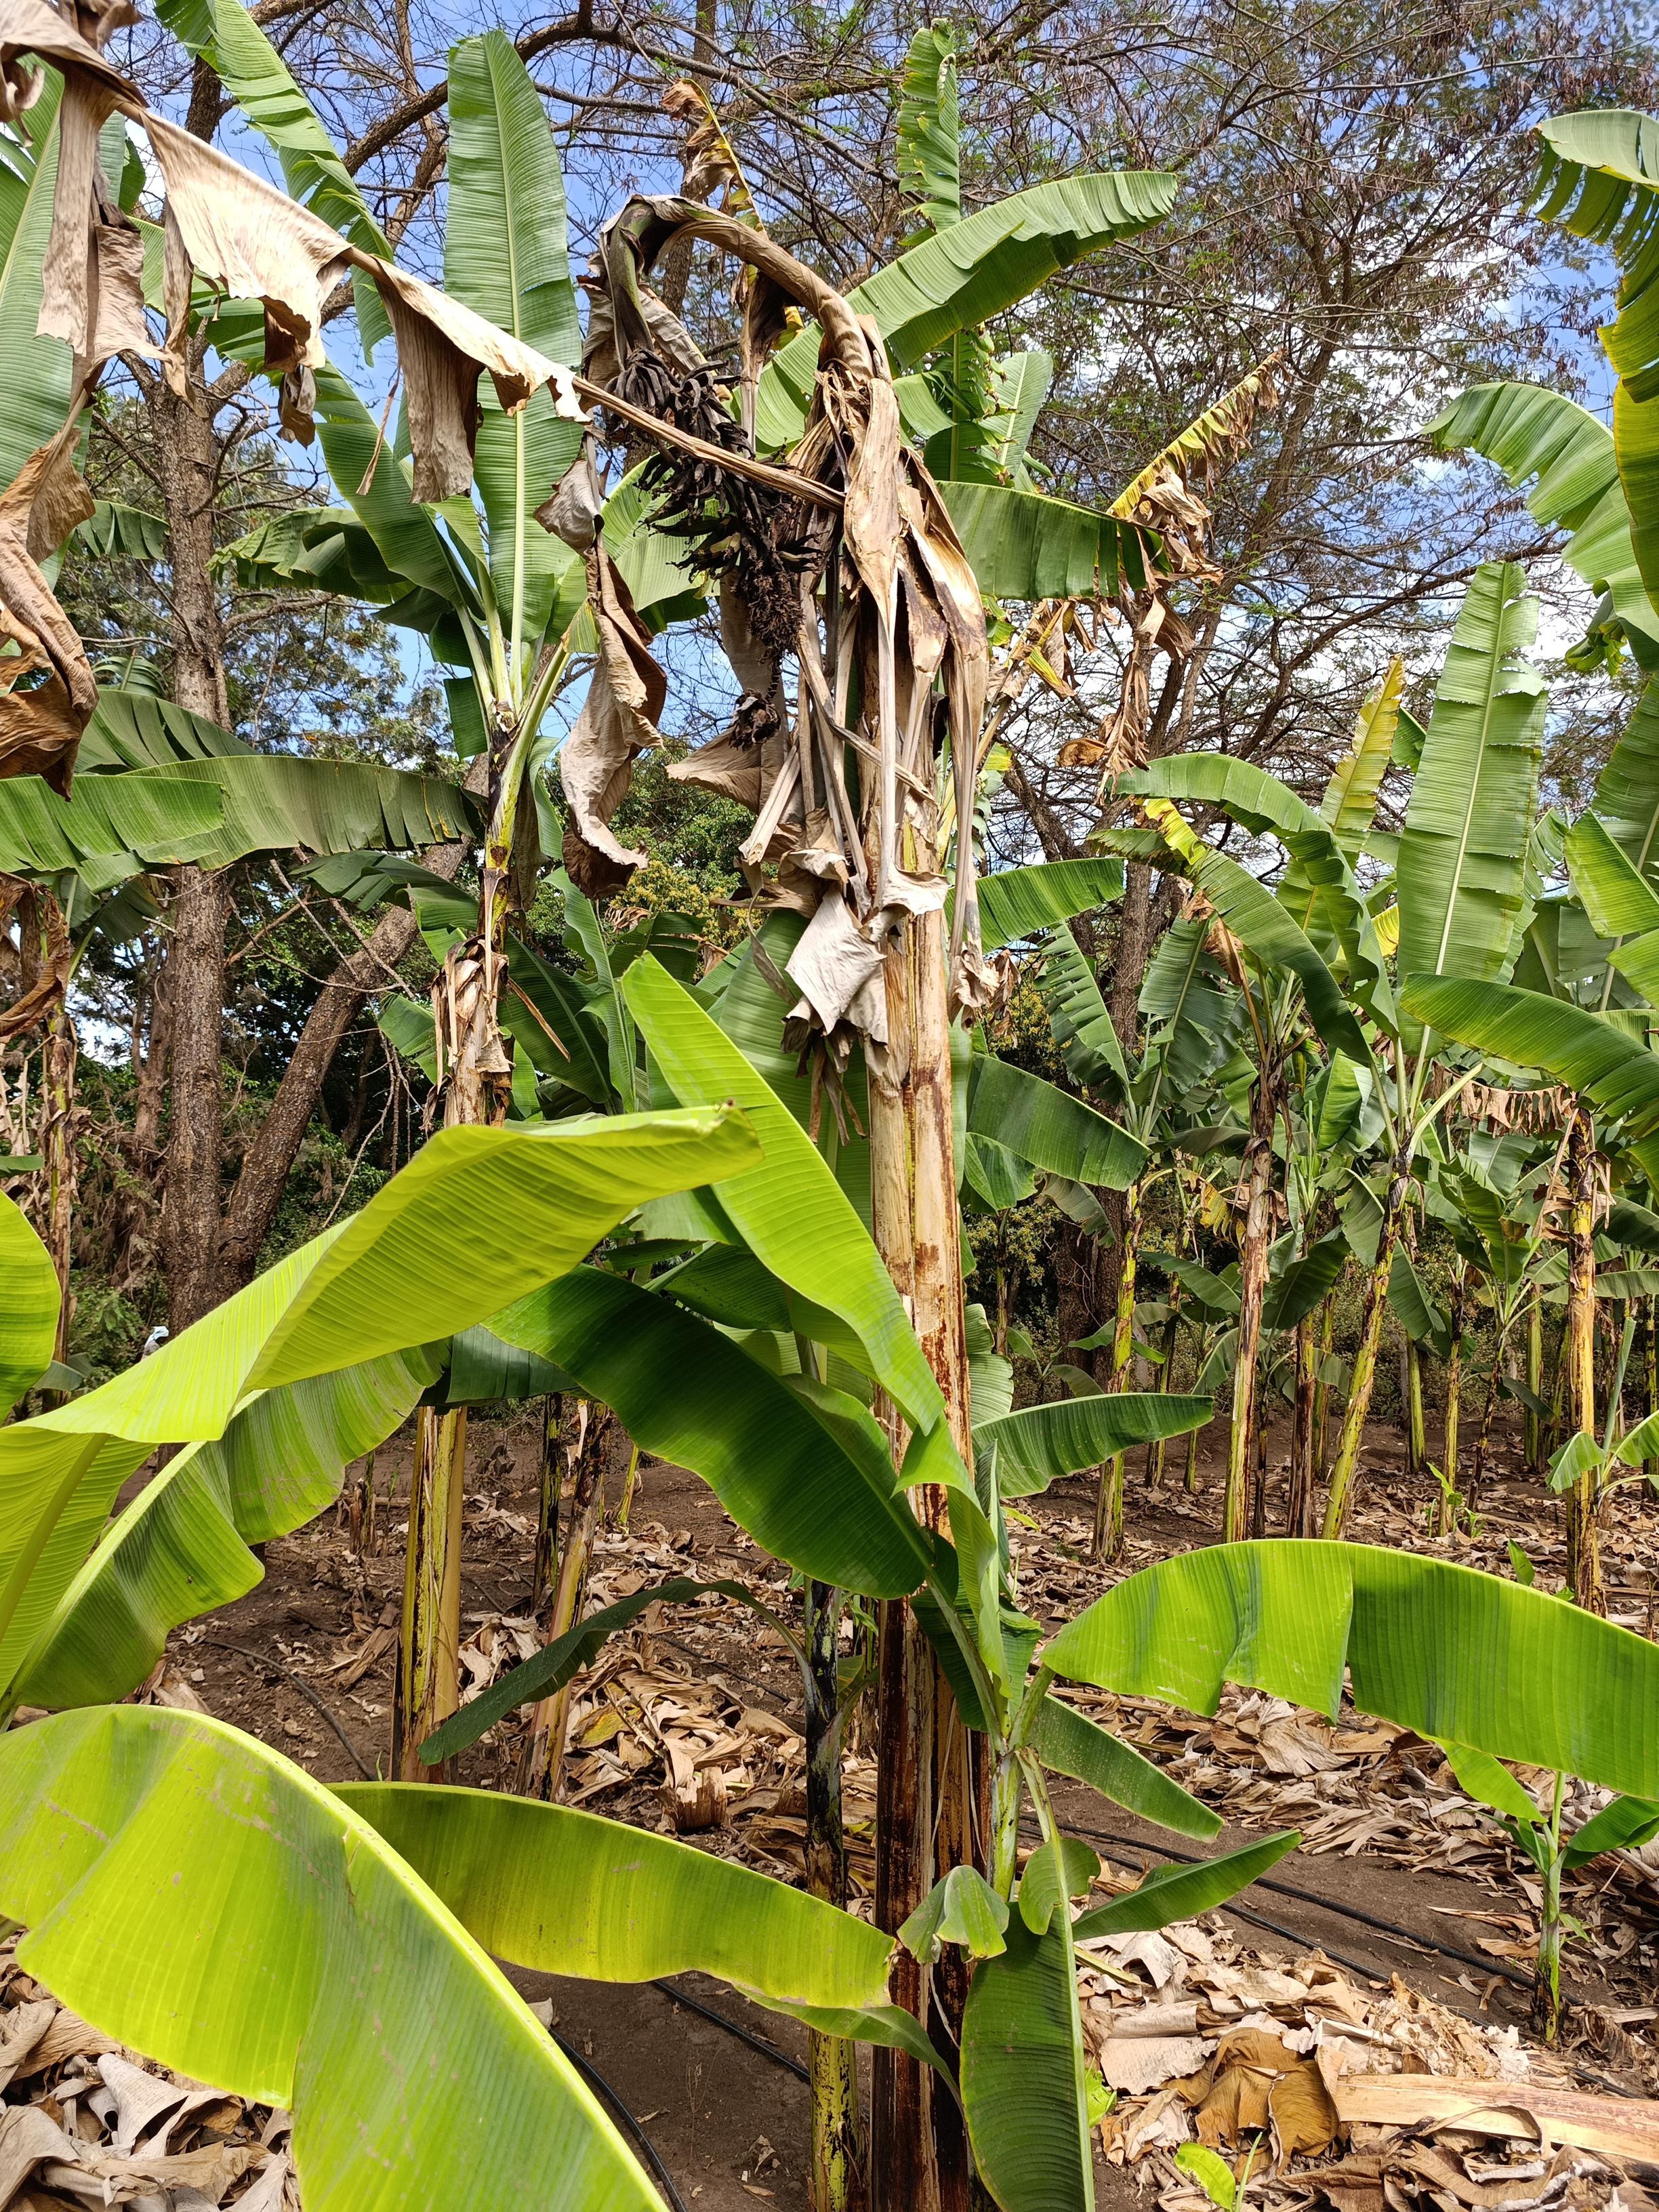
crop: banana
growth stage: development fruit
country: Tanzania
